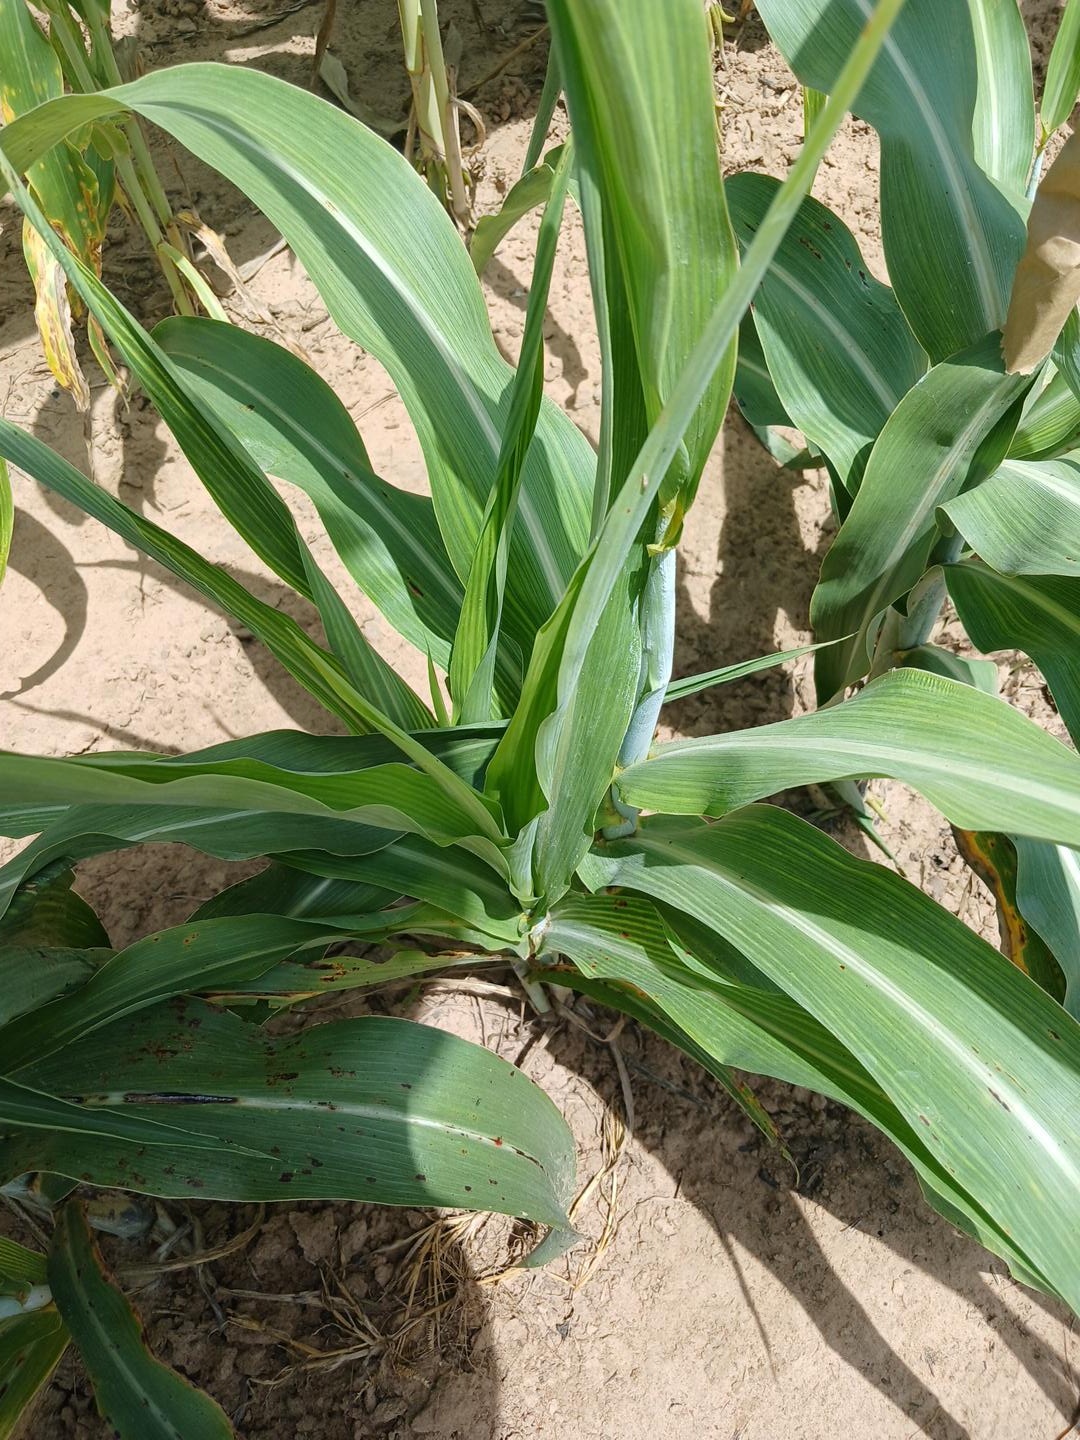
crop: sorghum
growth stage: vegetative
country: Senegal
